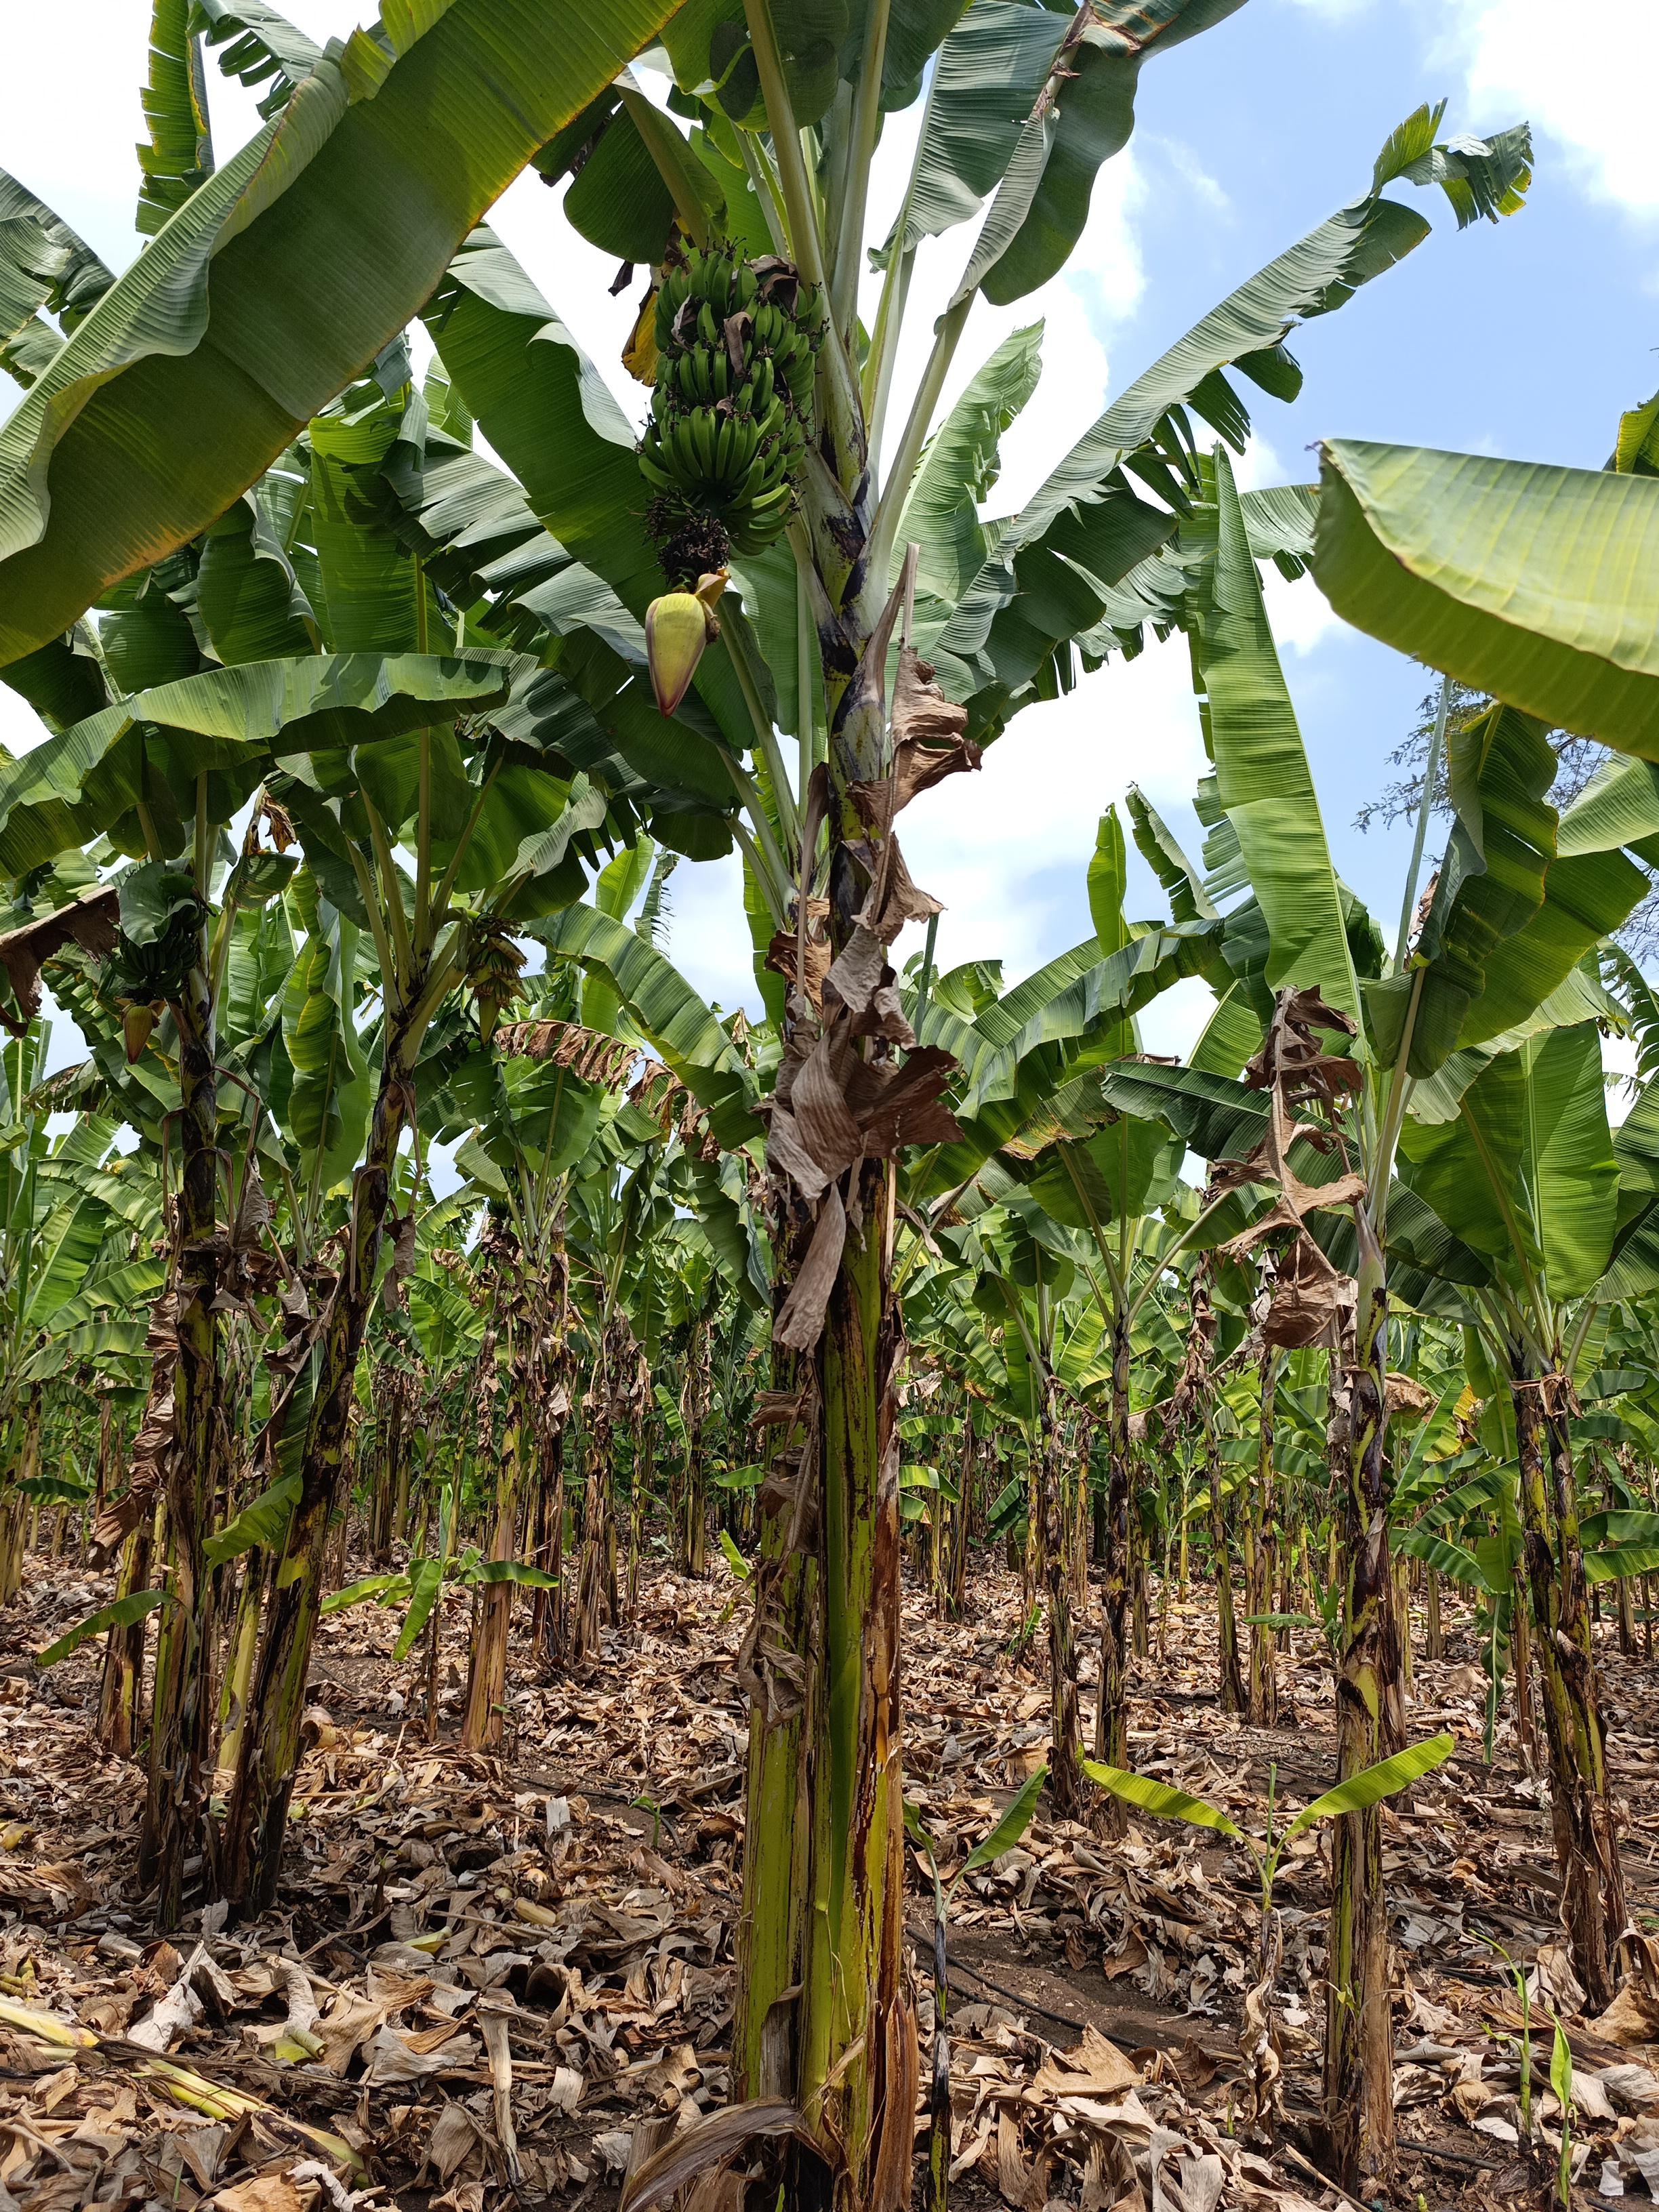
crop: banana
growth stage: development fruit
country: Tanzania
